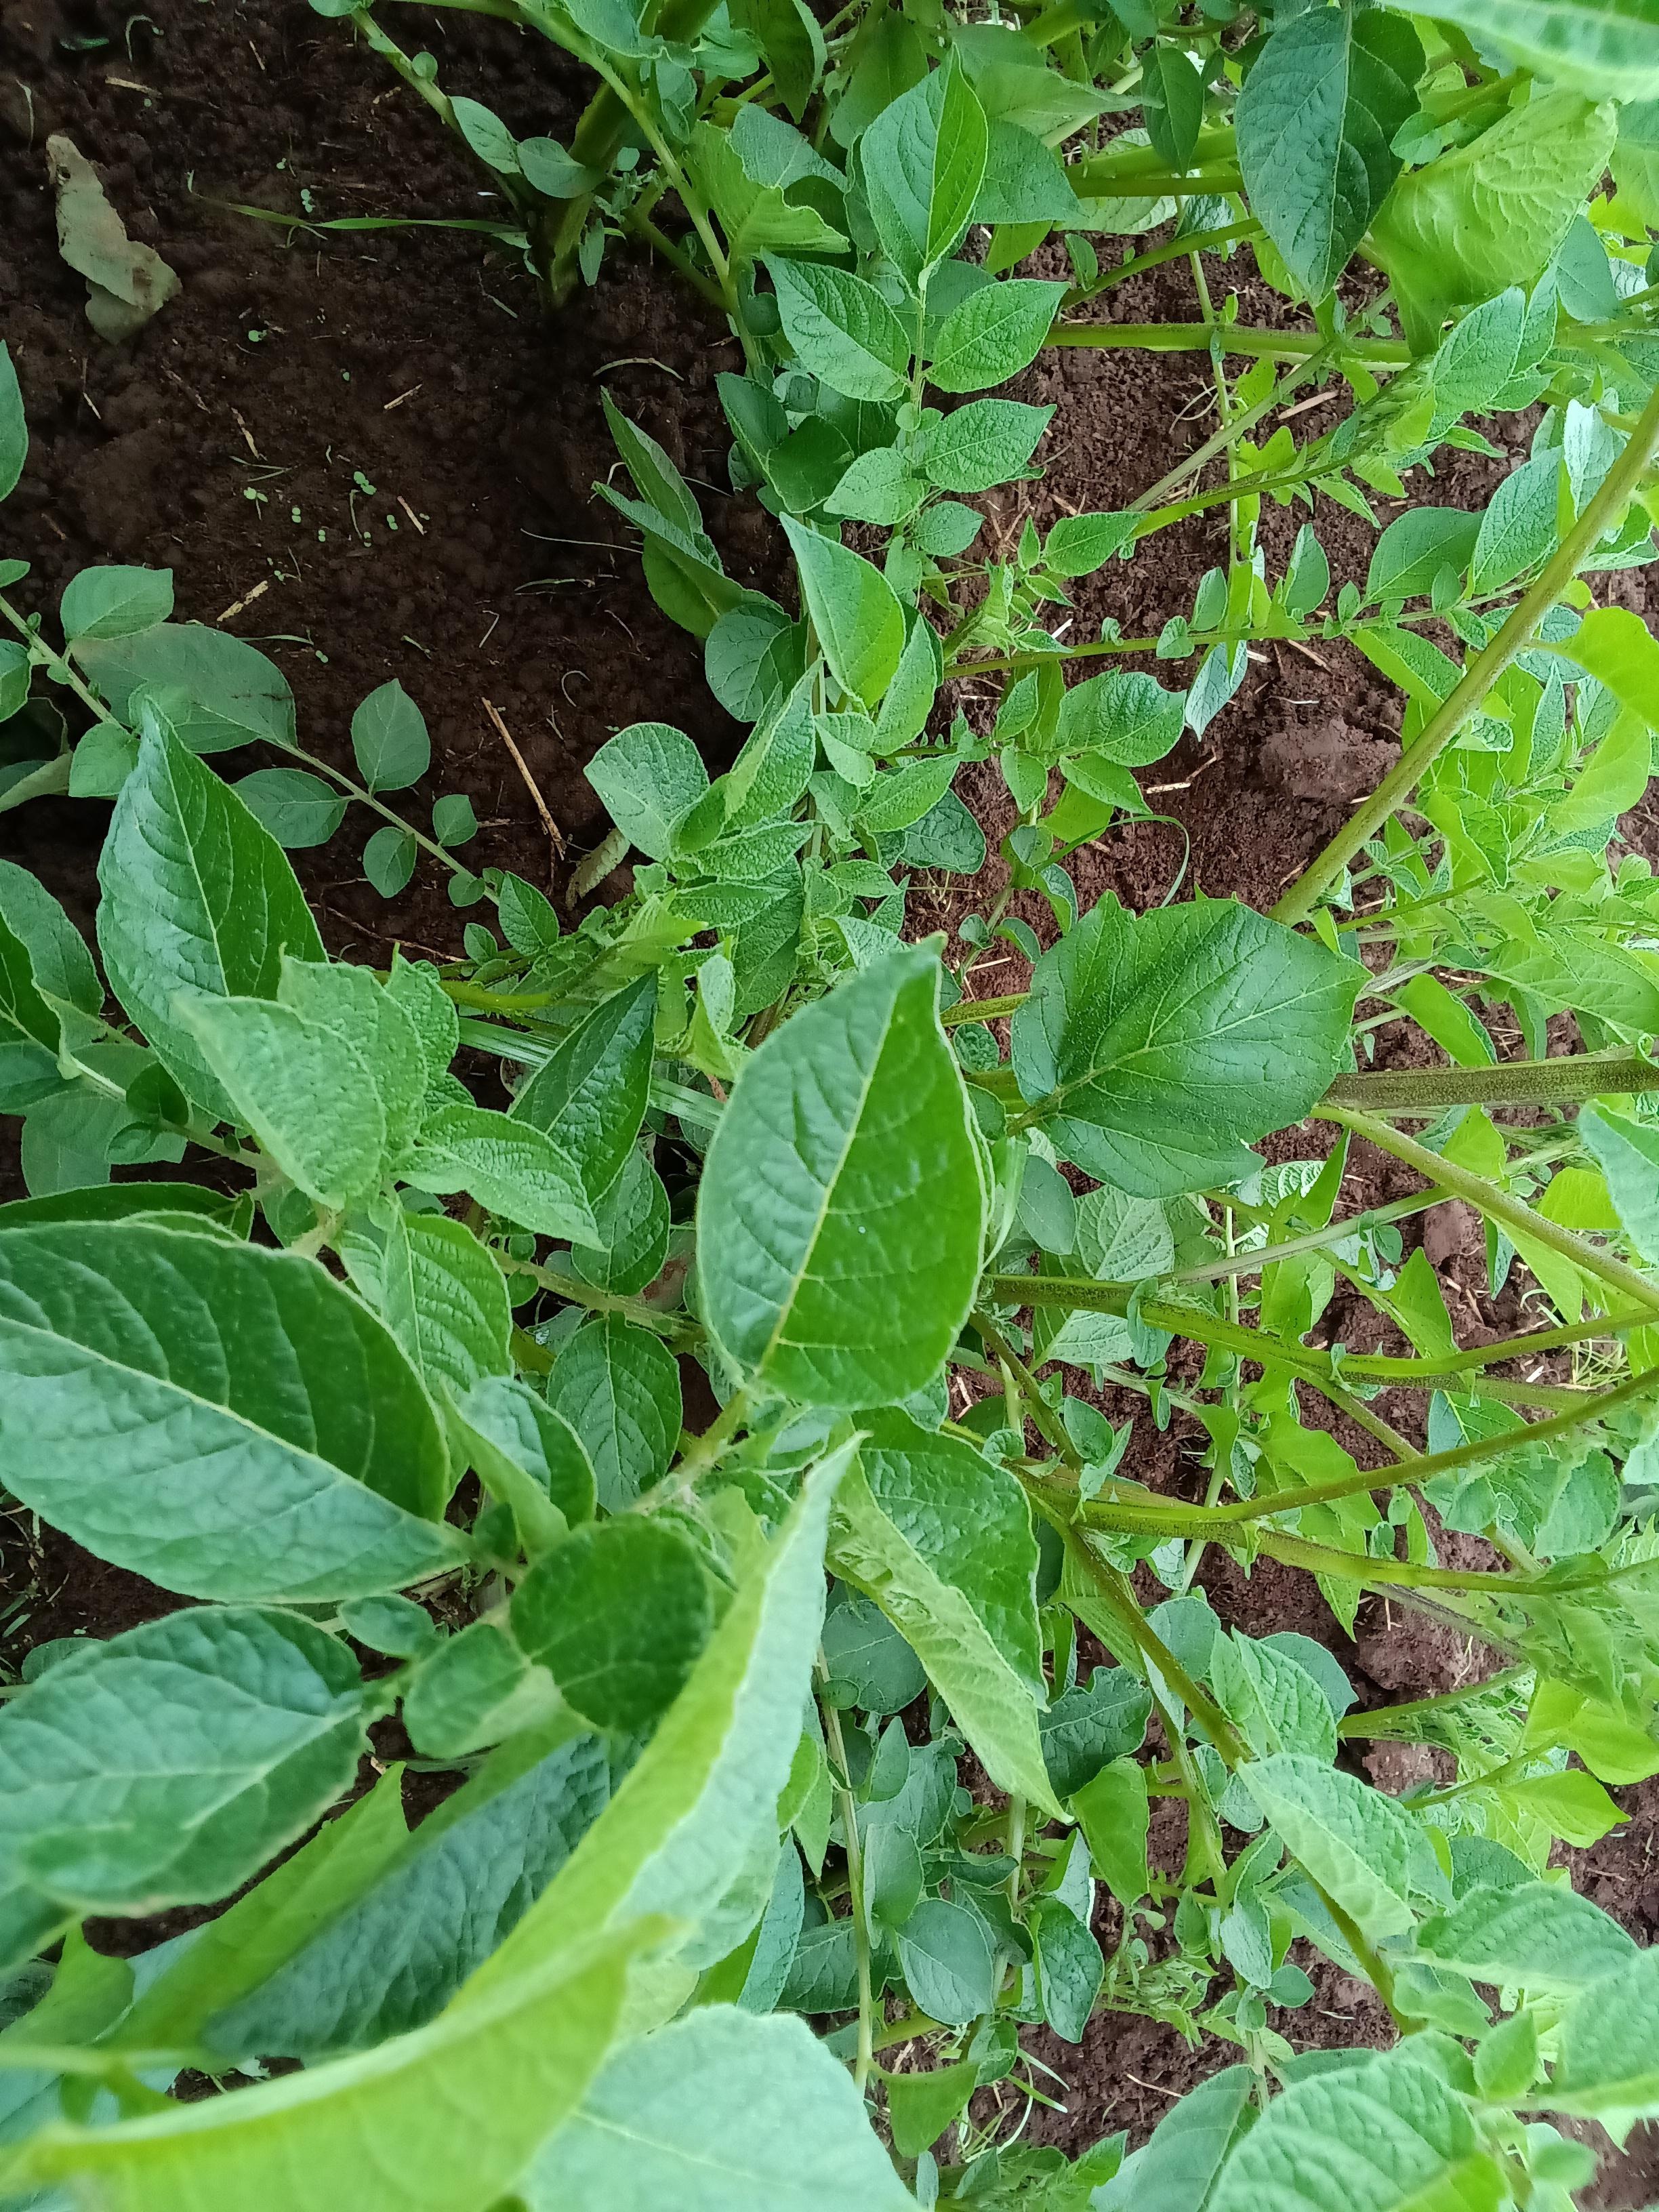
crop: potato
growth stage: vegetative
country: Kenya
